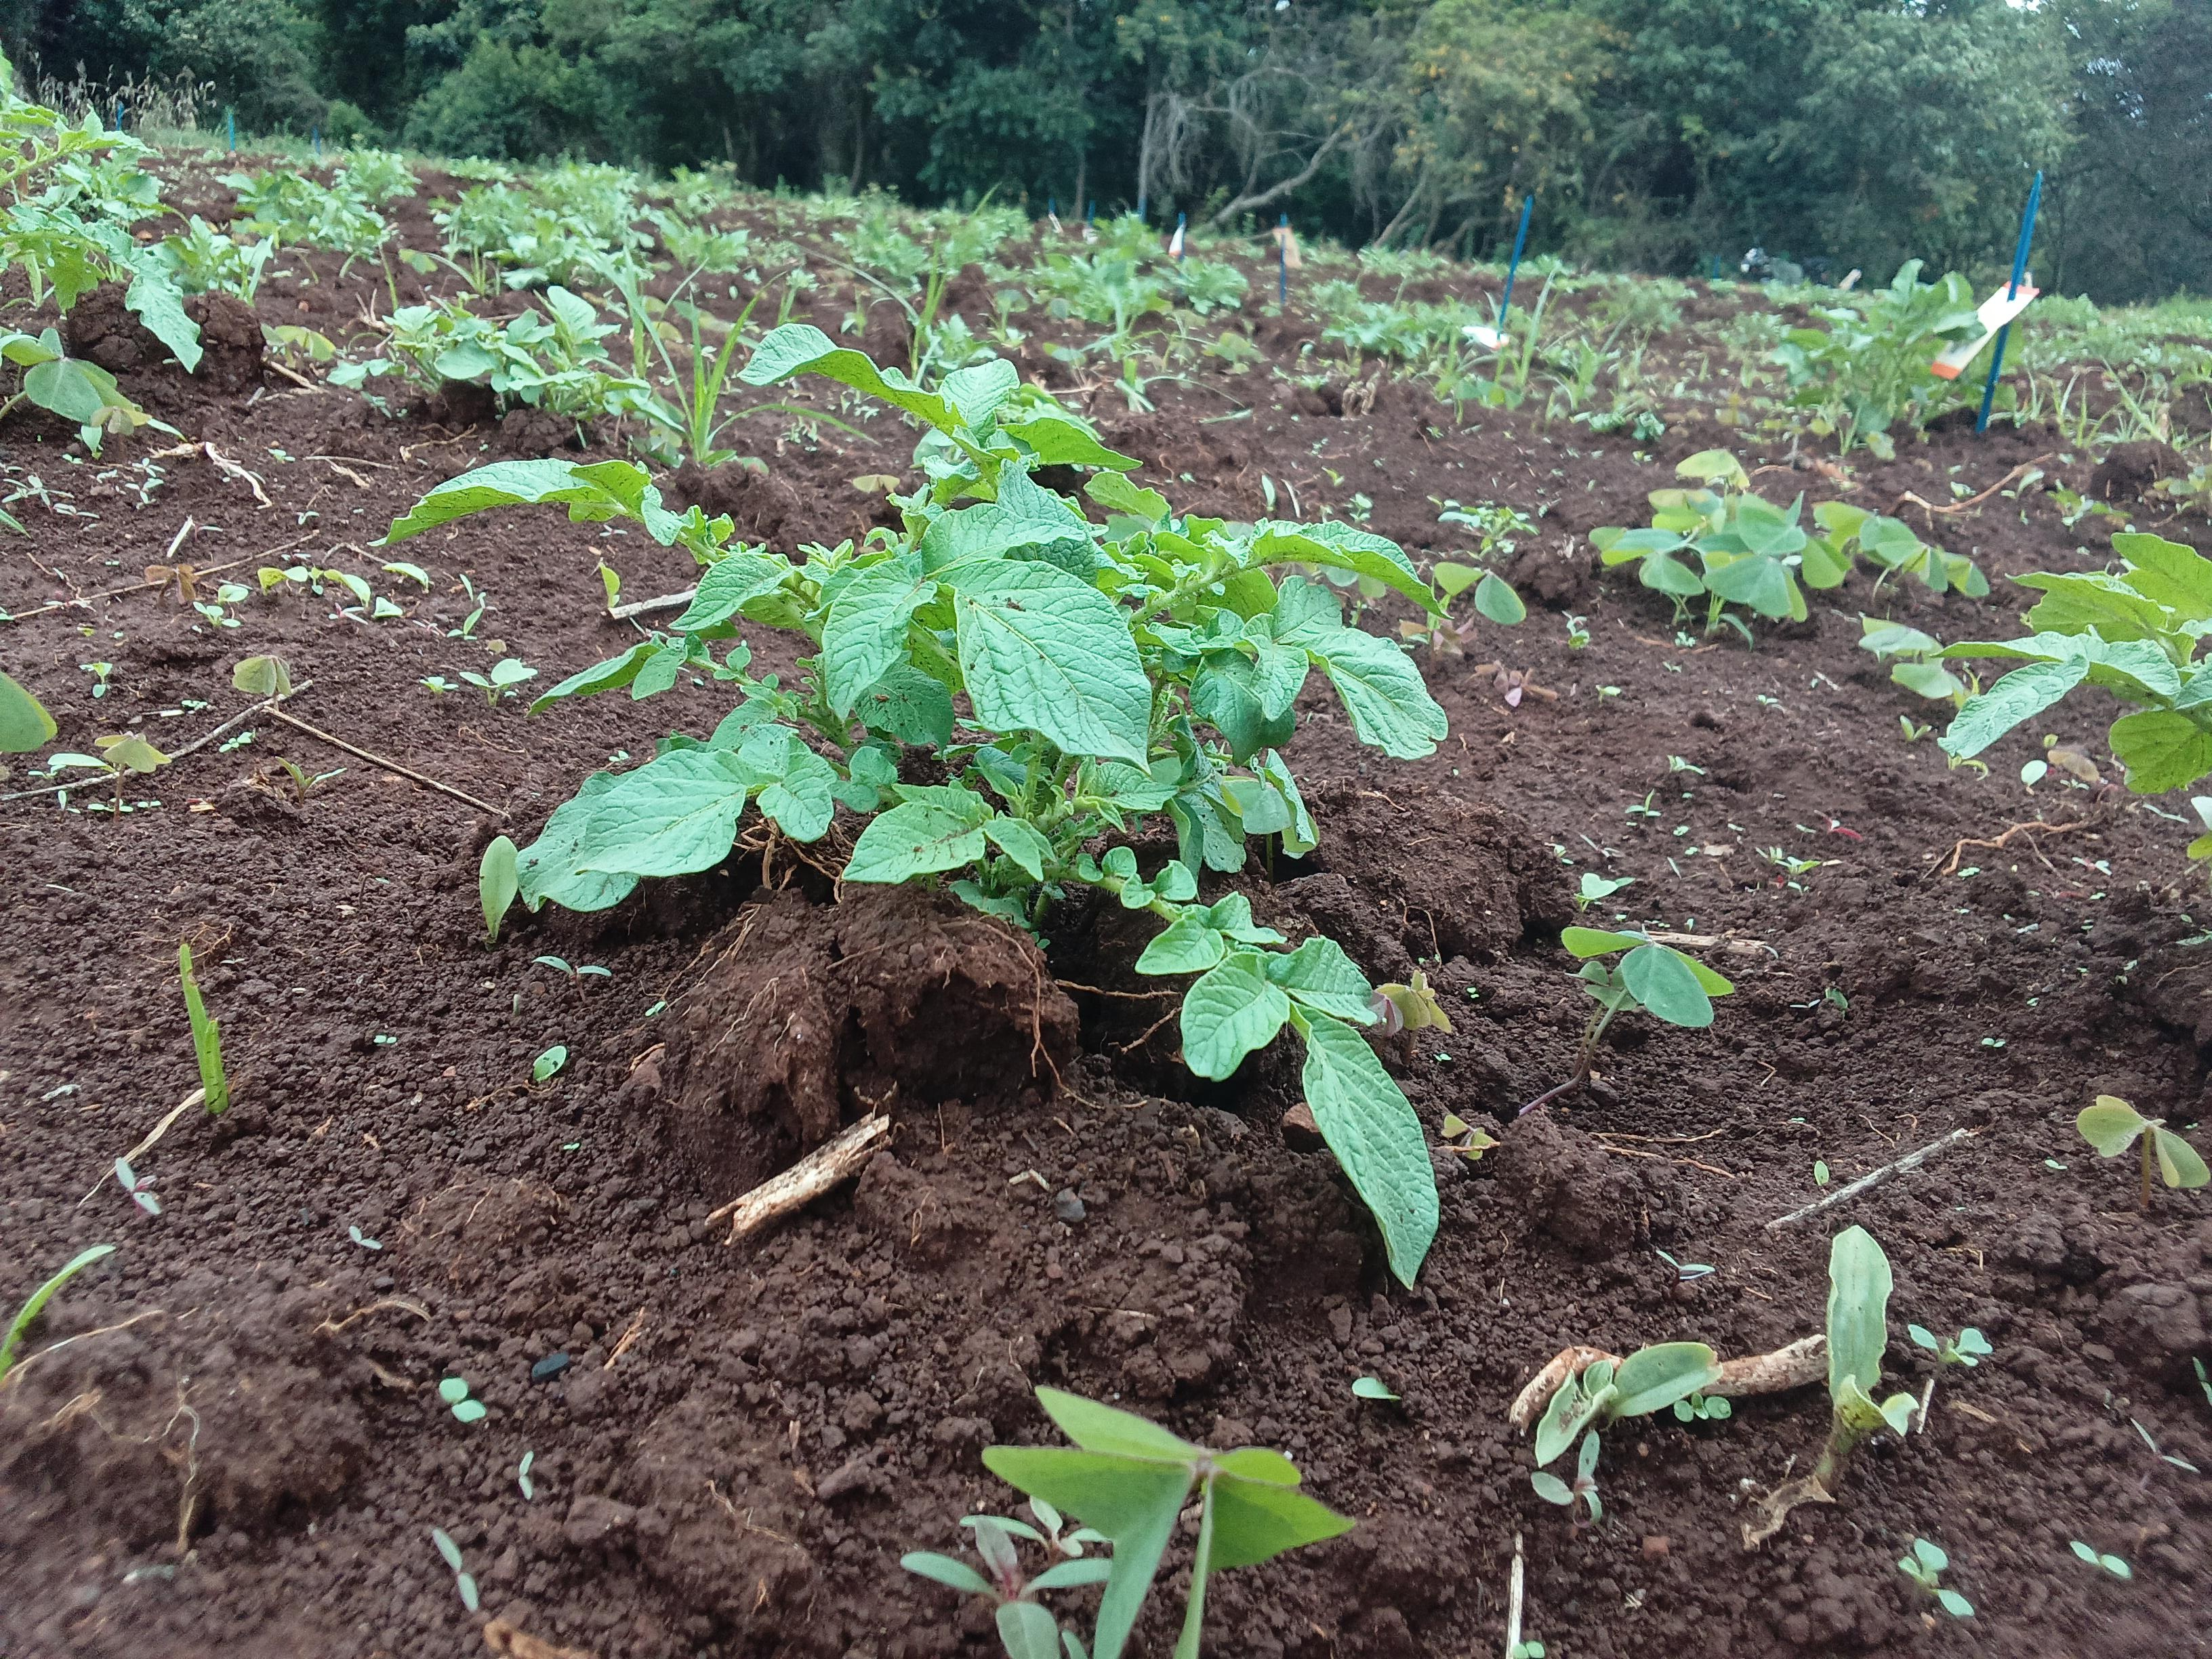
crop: potato
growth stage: sprouting emergence
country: Kenya
